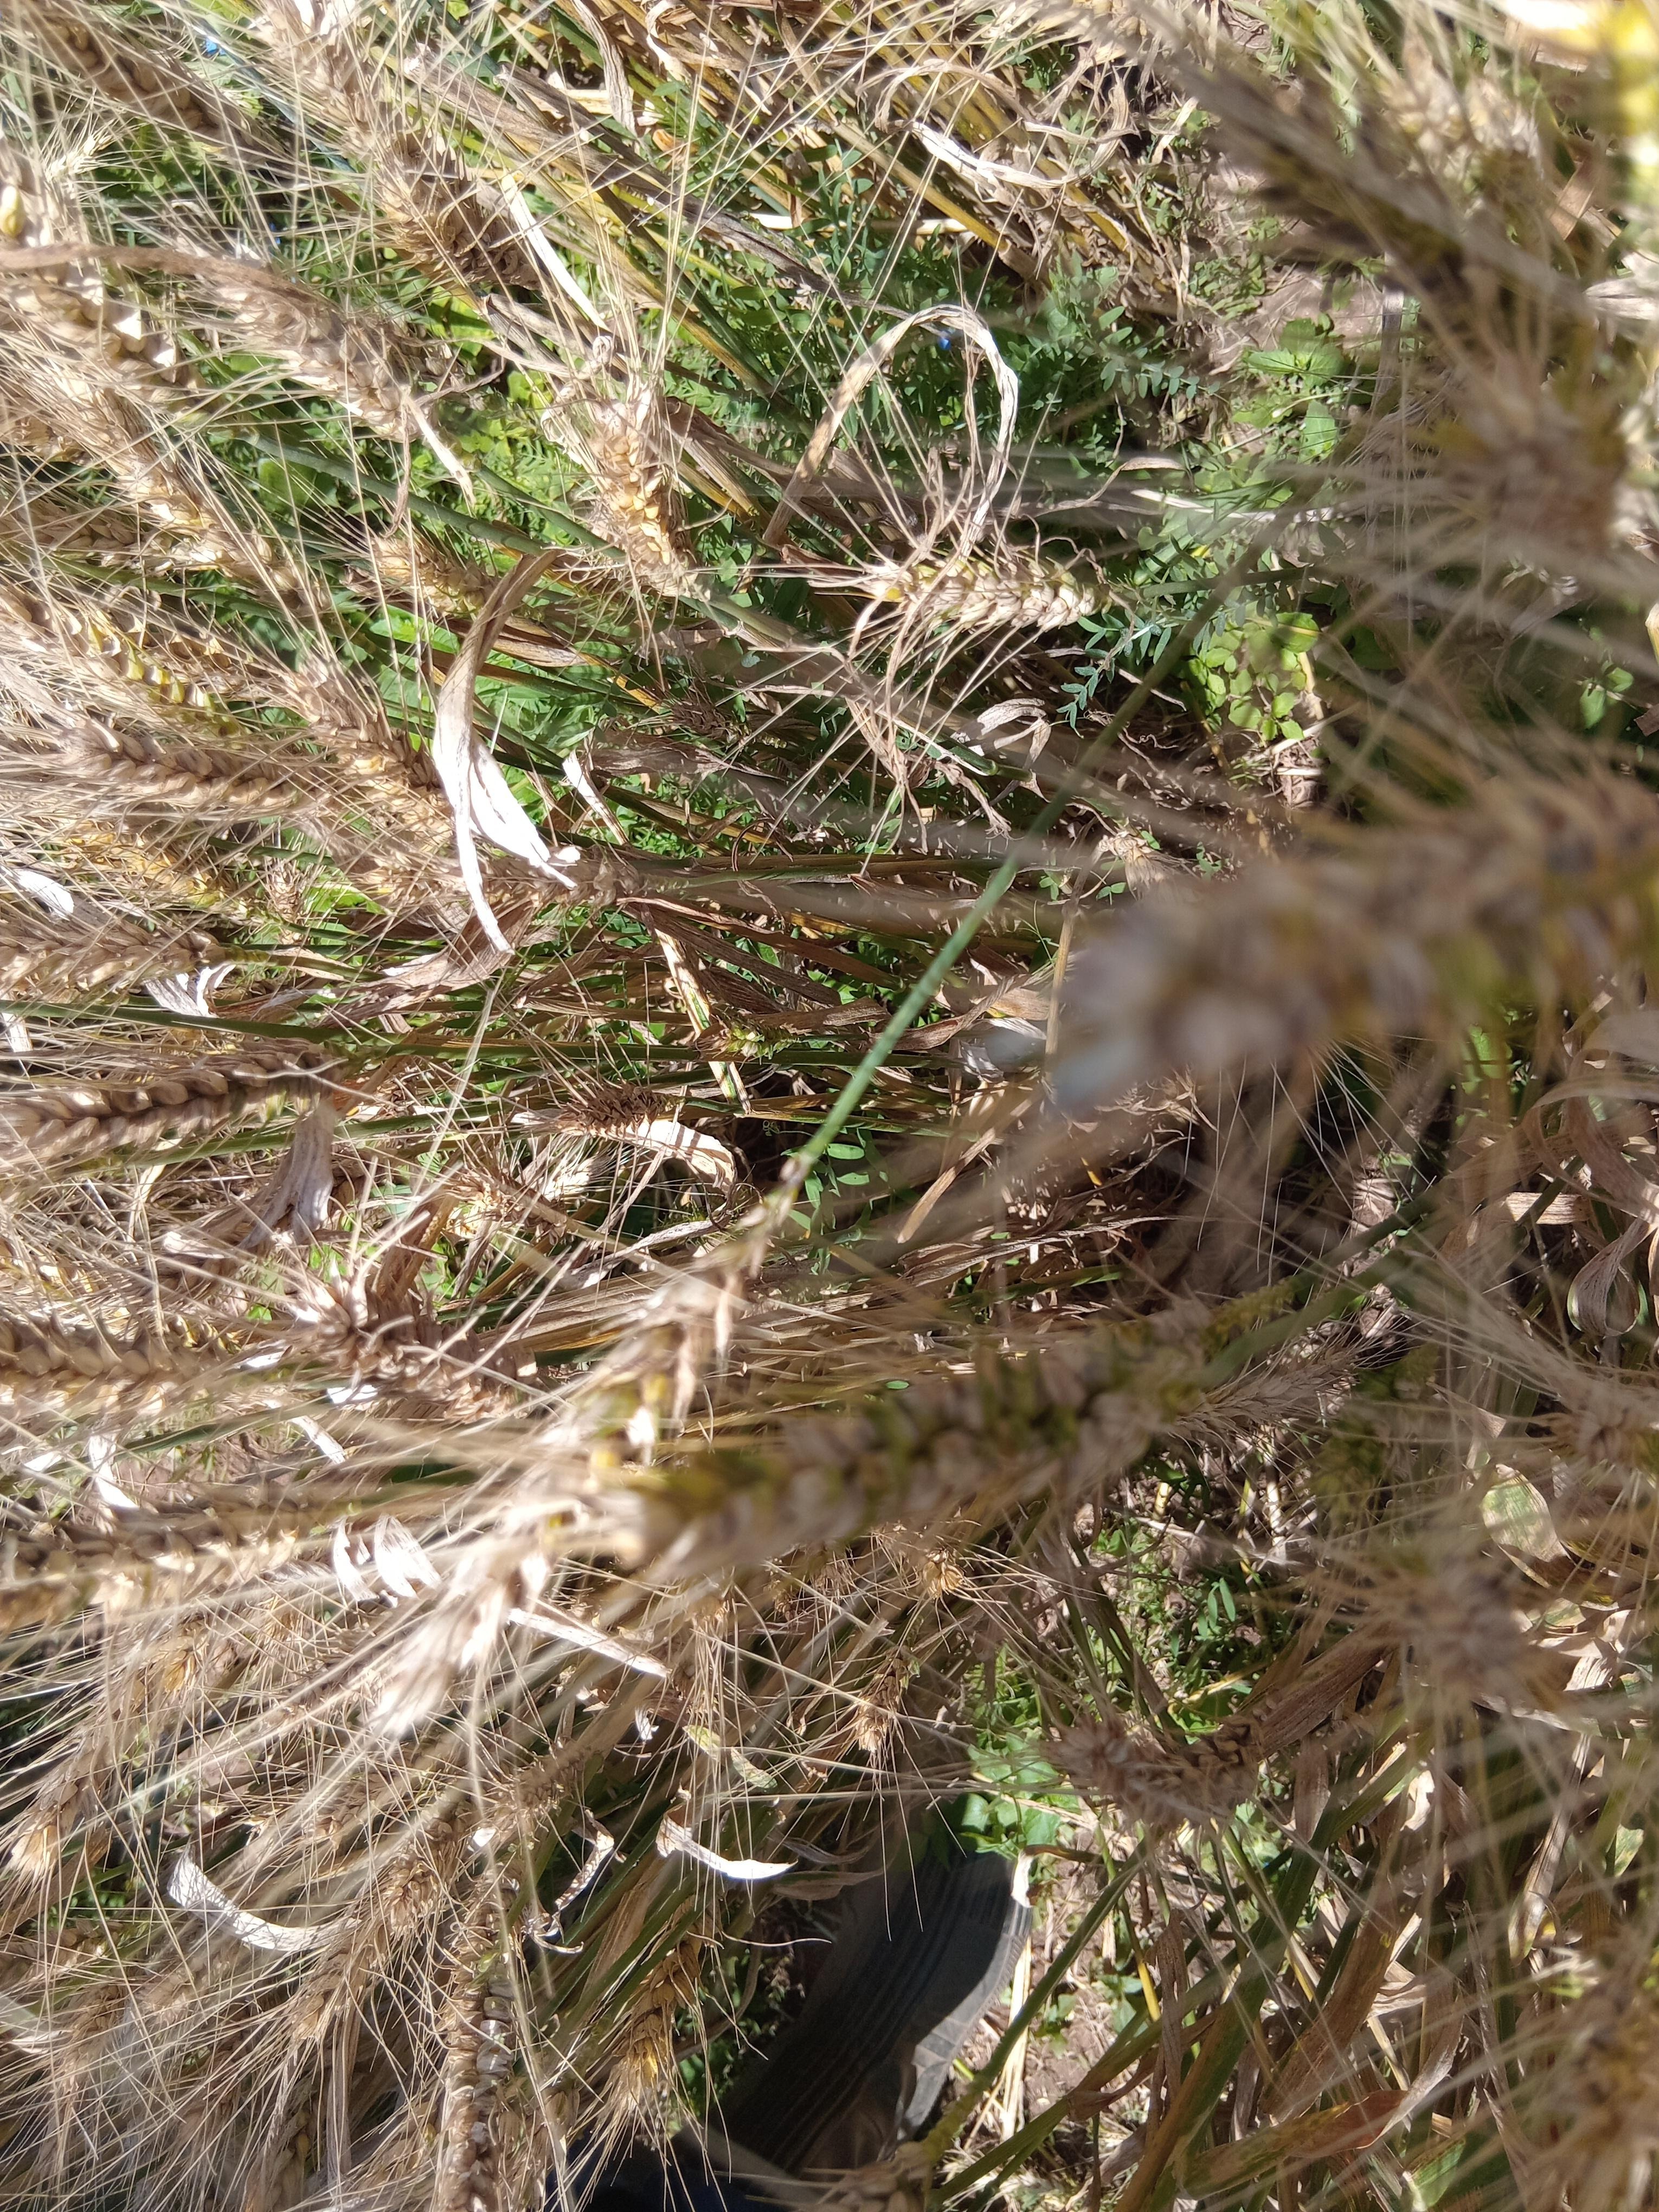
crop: wheat
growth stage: maturity
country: Kenya
